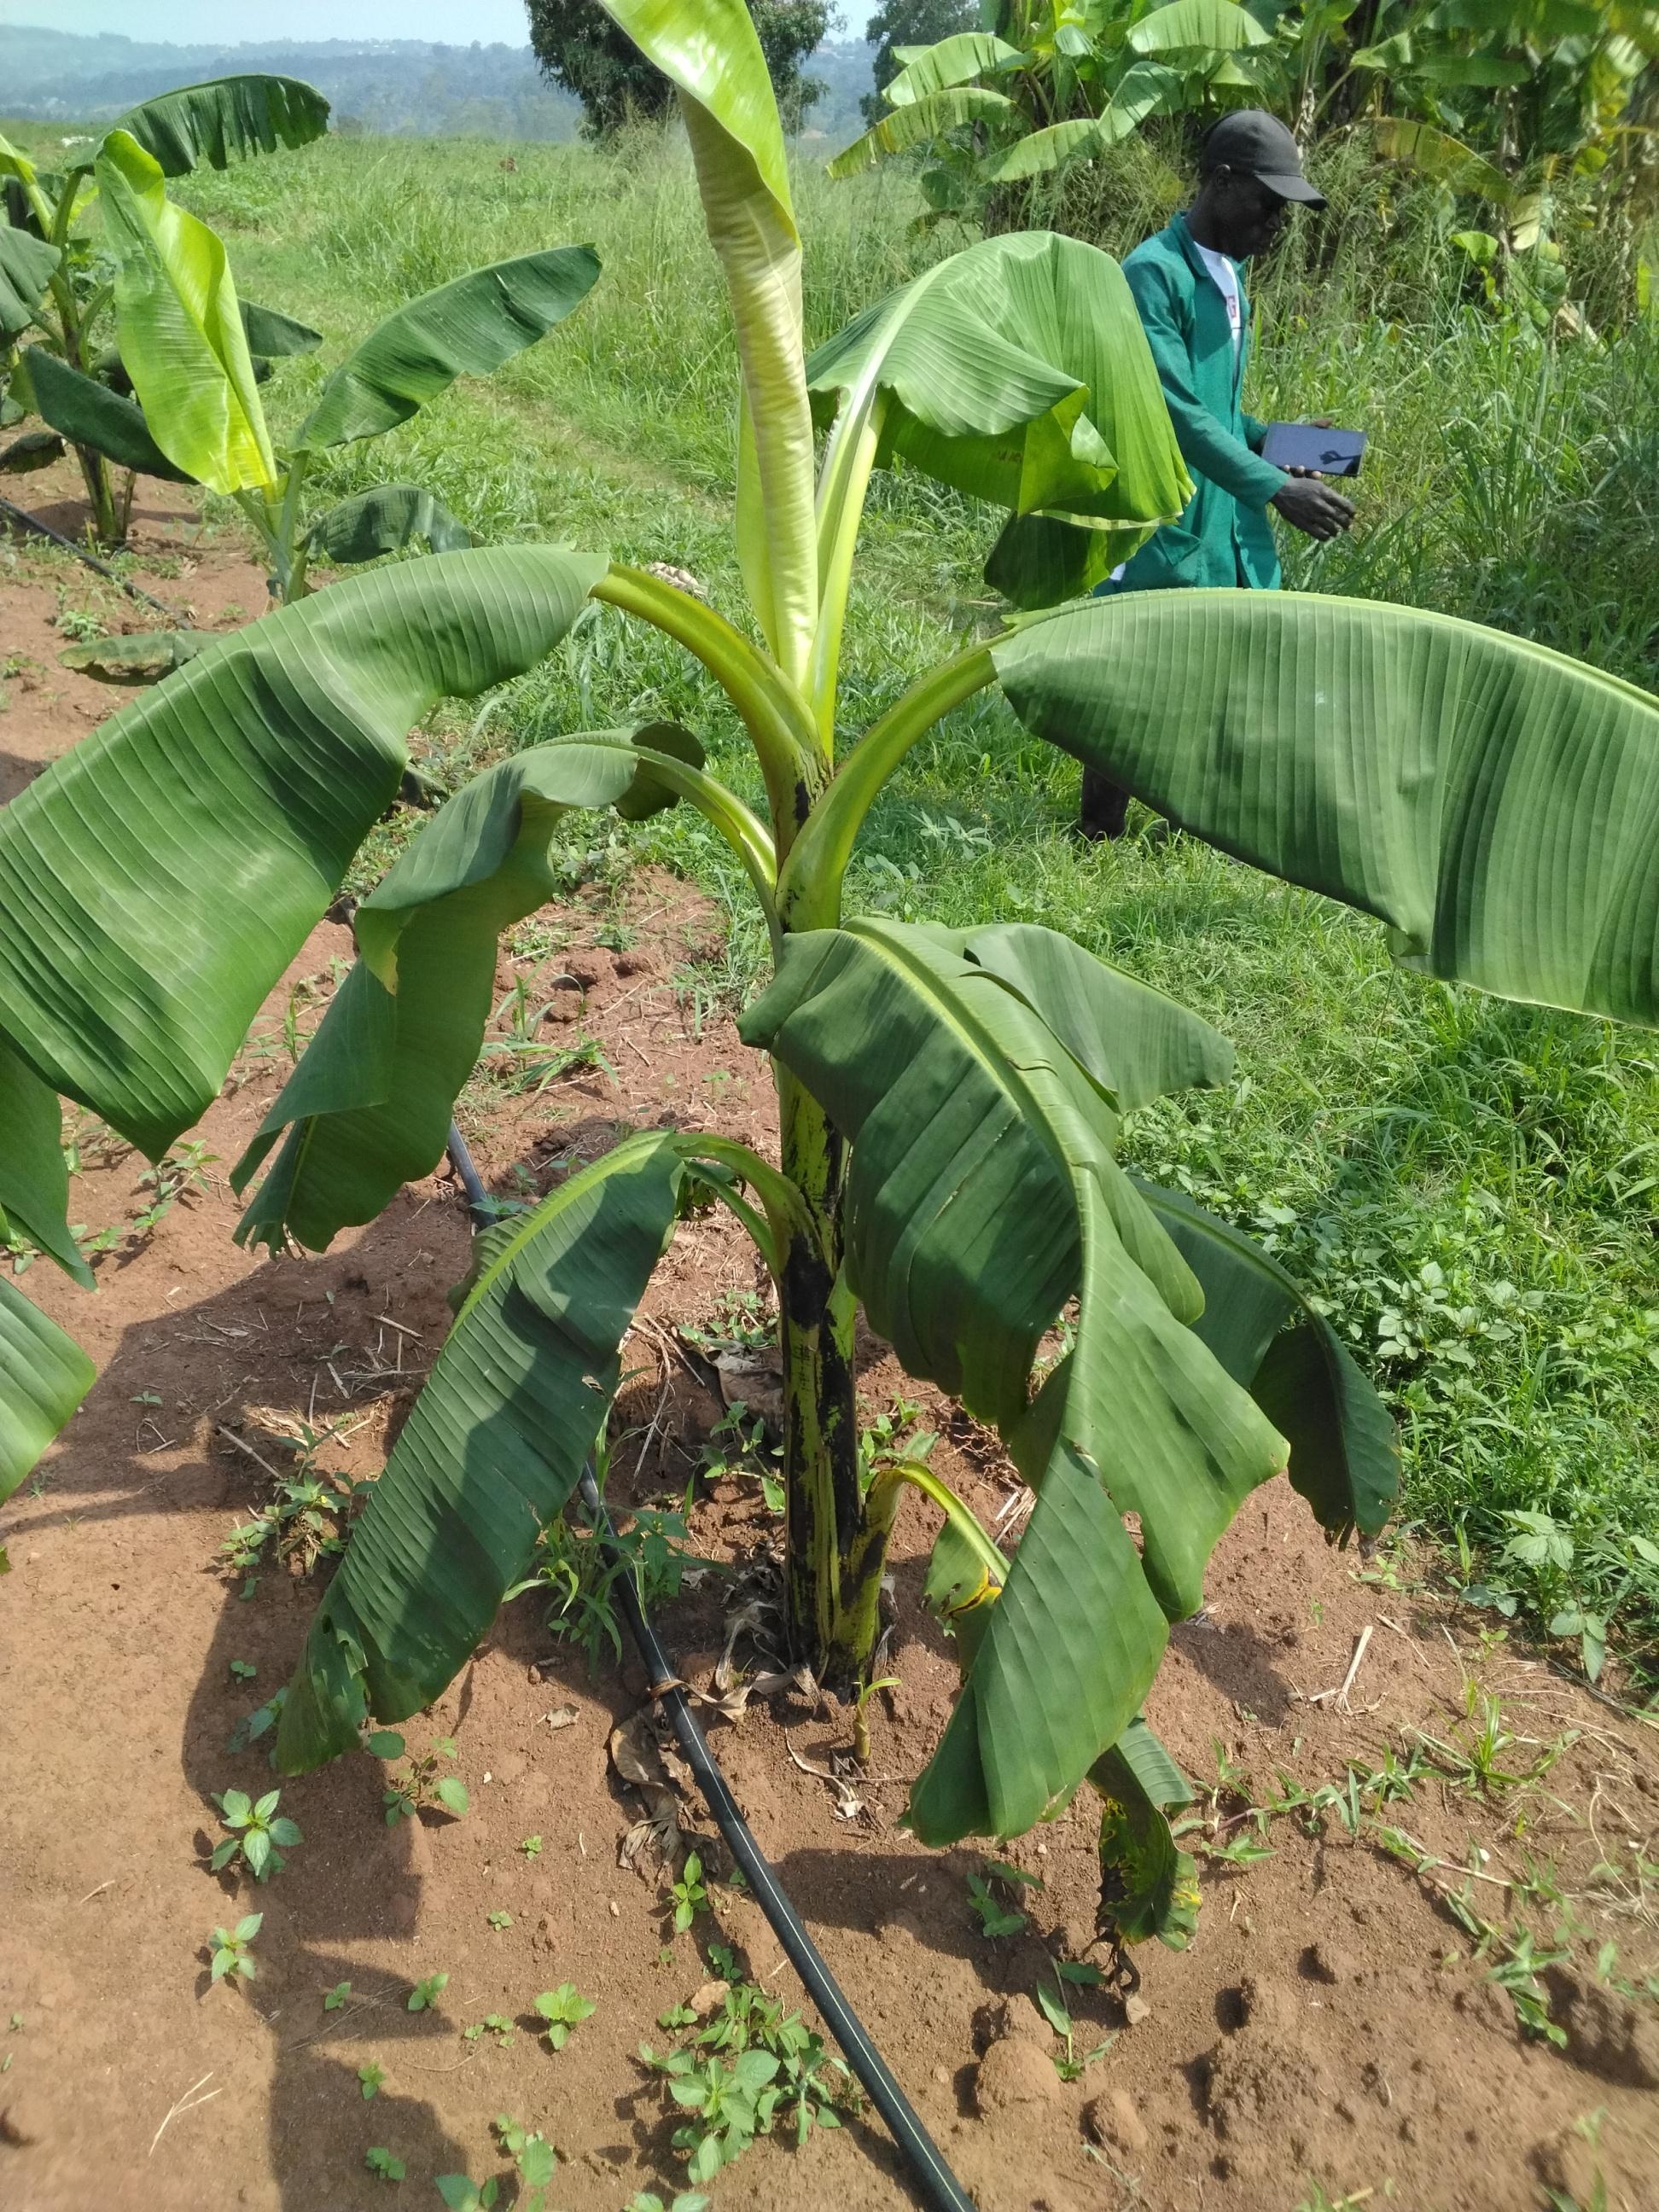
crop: banana
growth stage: vegetative
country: Uganda
